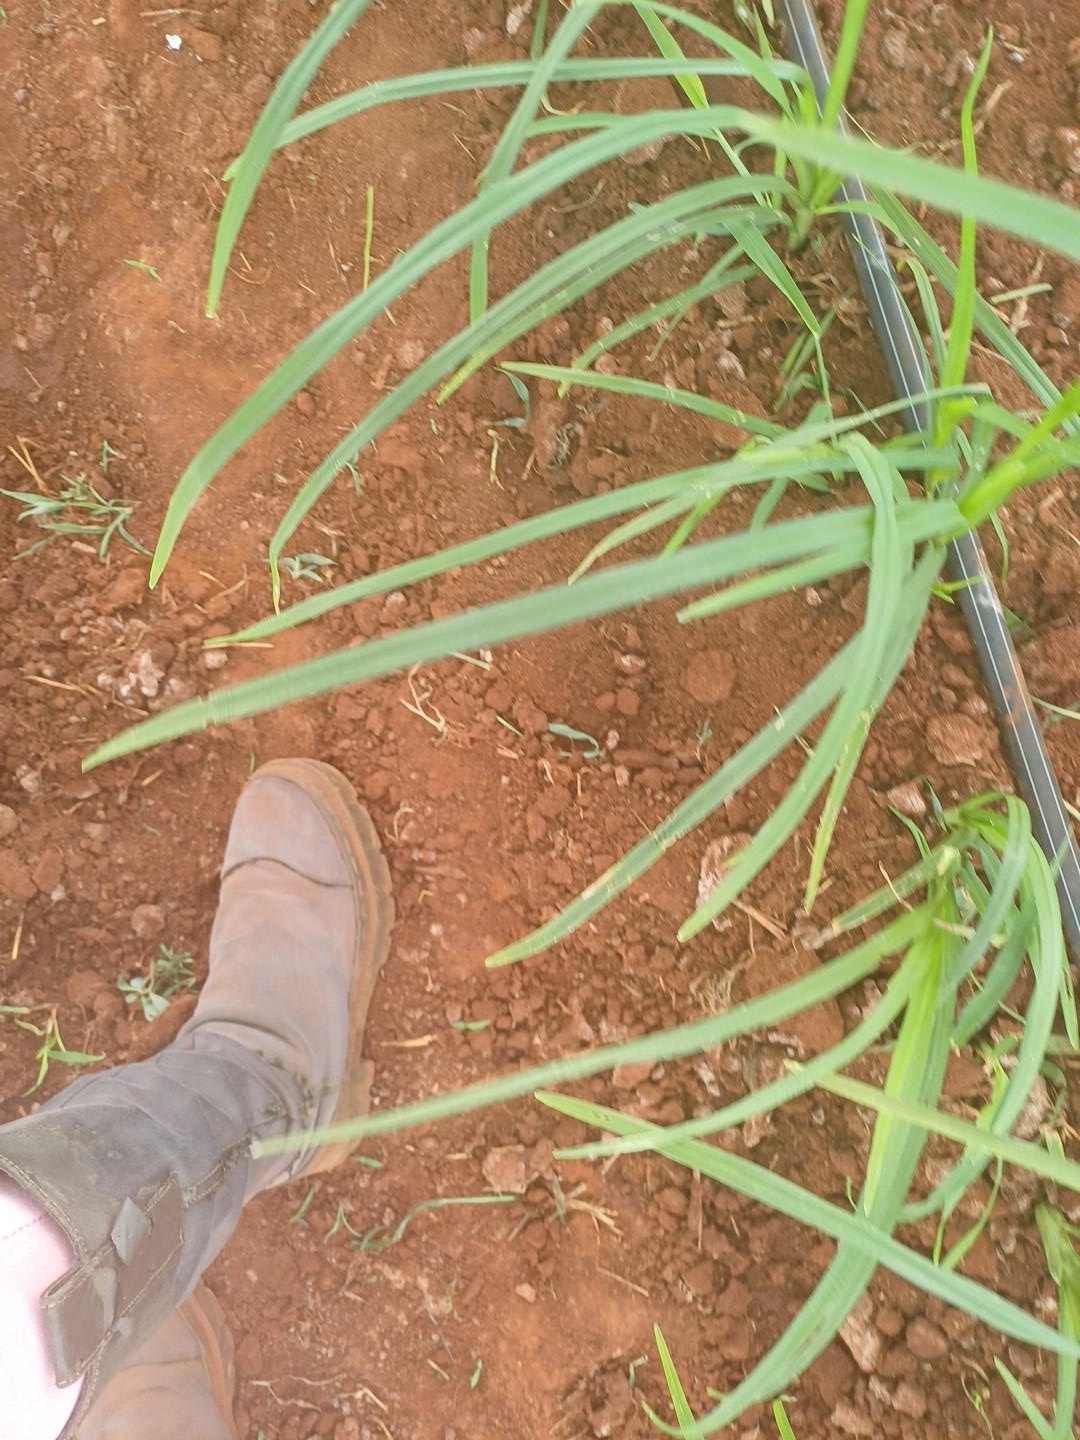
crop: finger millet
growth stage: vegetative
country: Kenya
